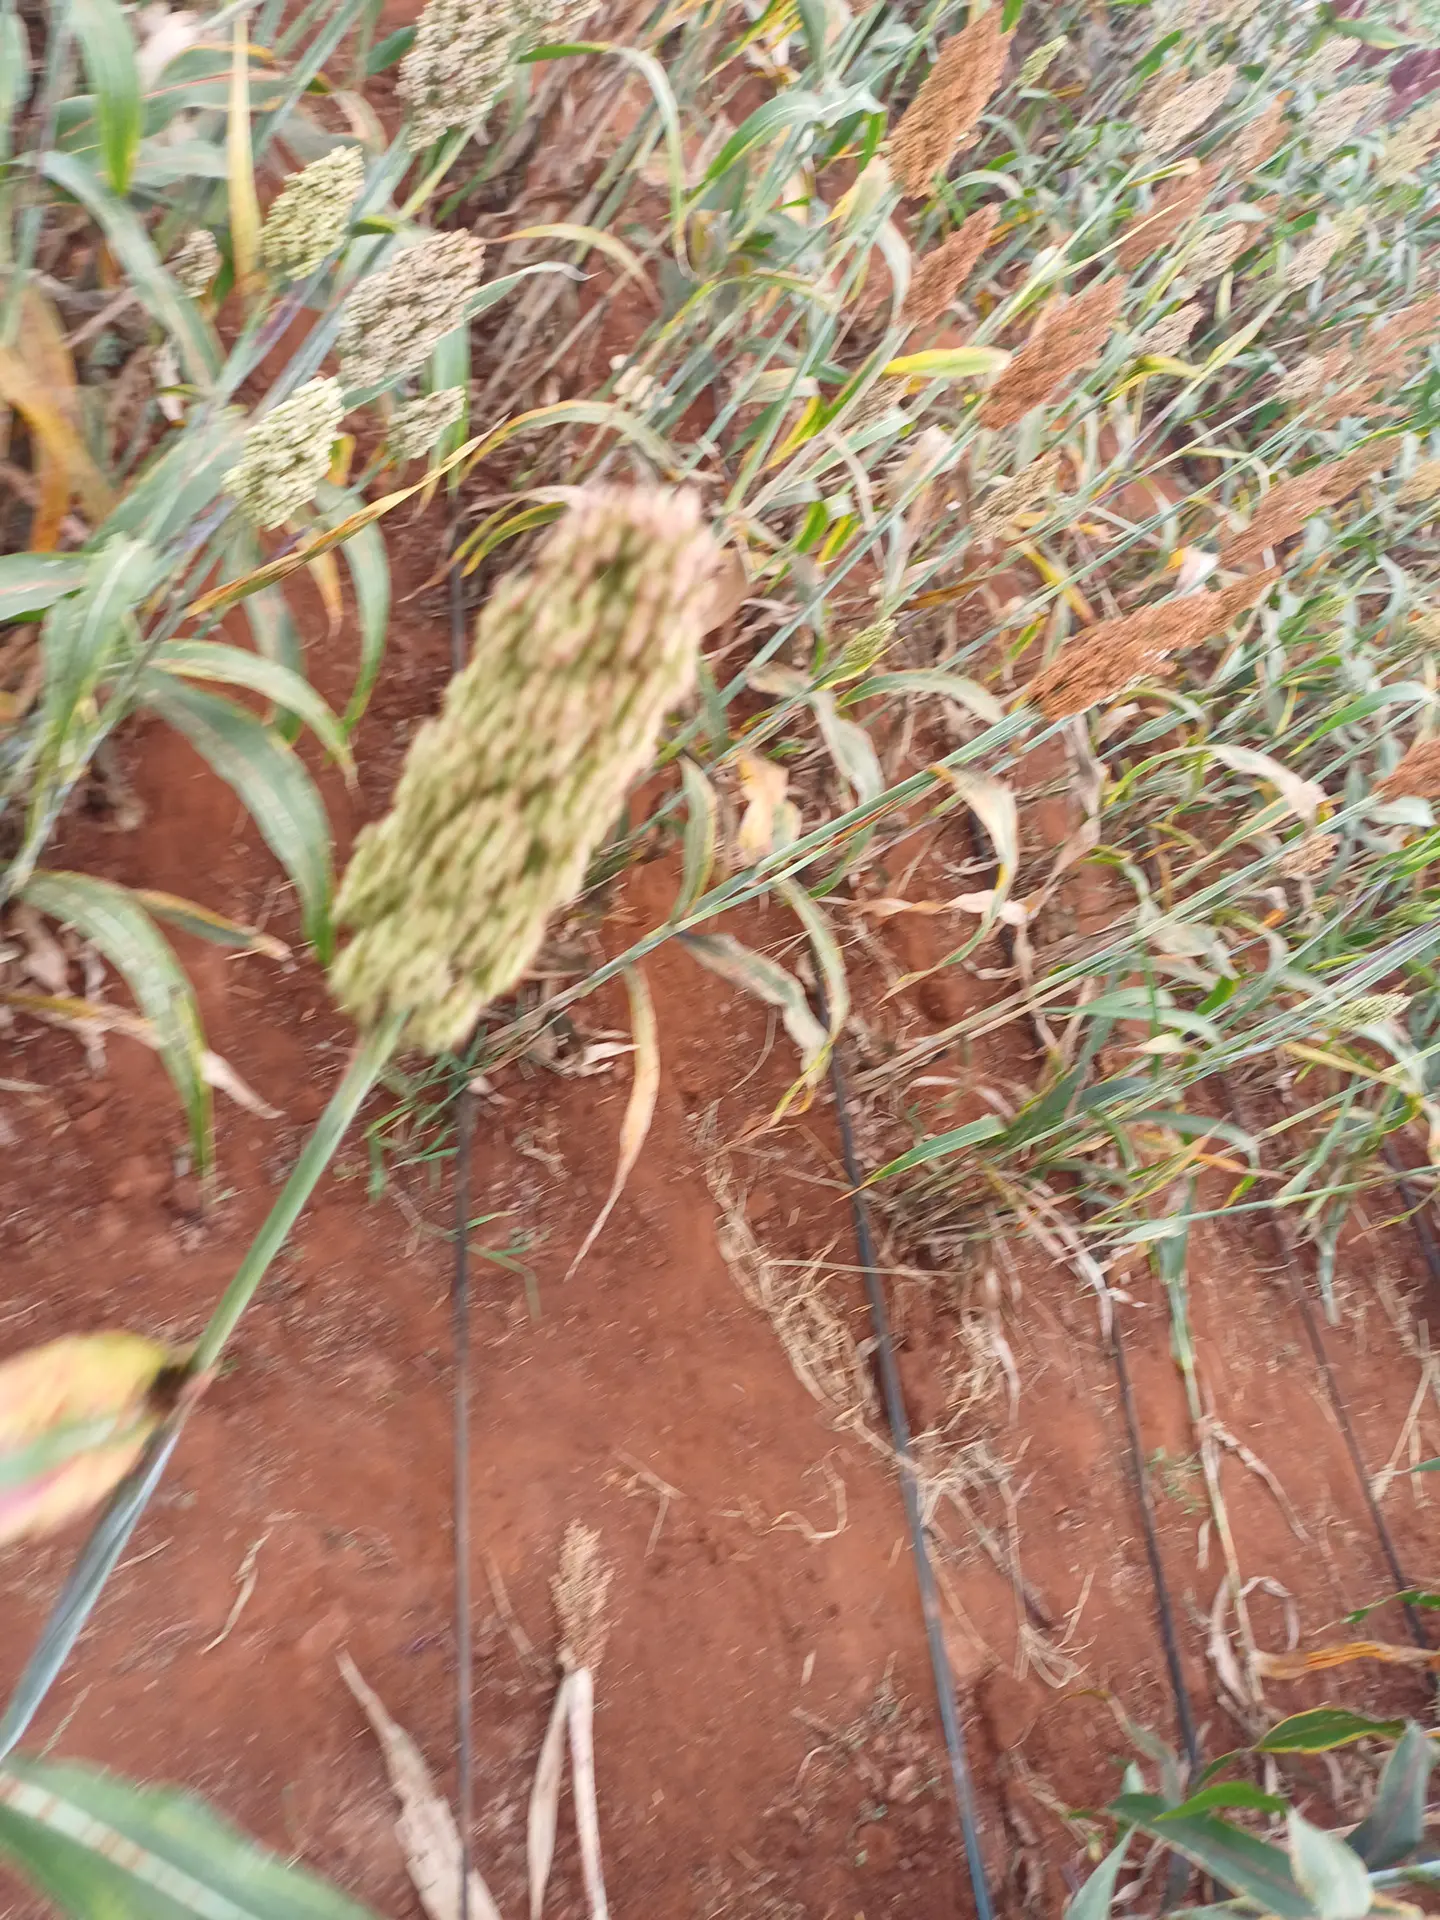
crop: sorghum
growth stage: filling grain
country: Kenya
